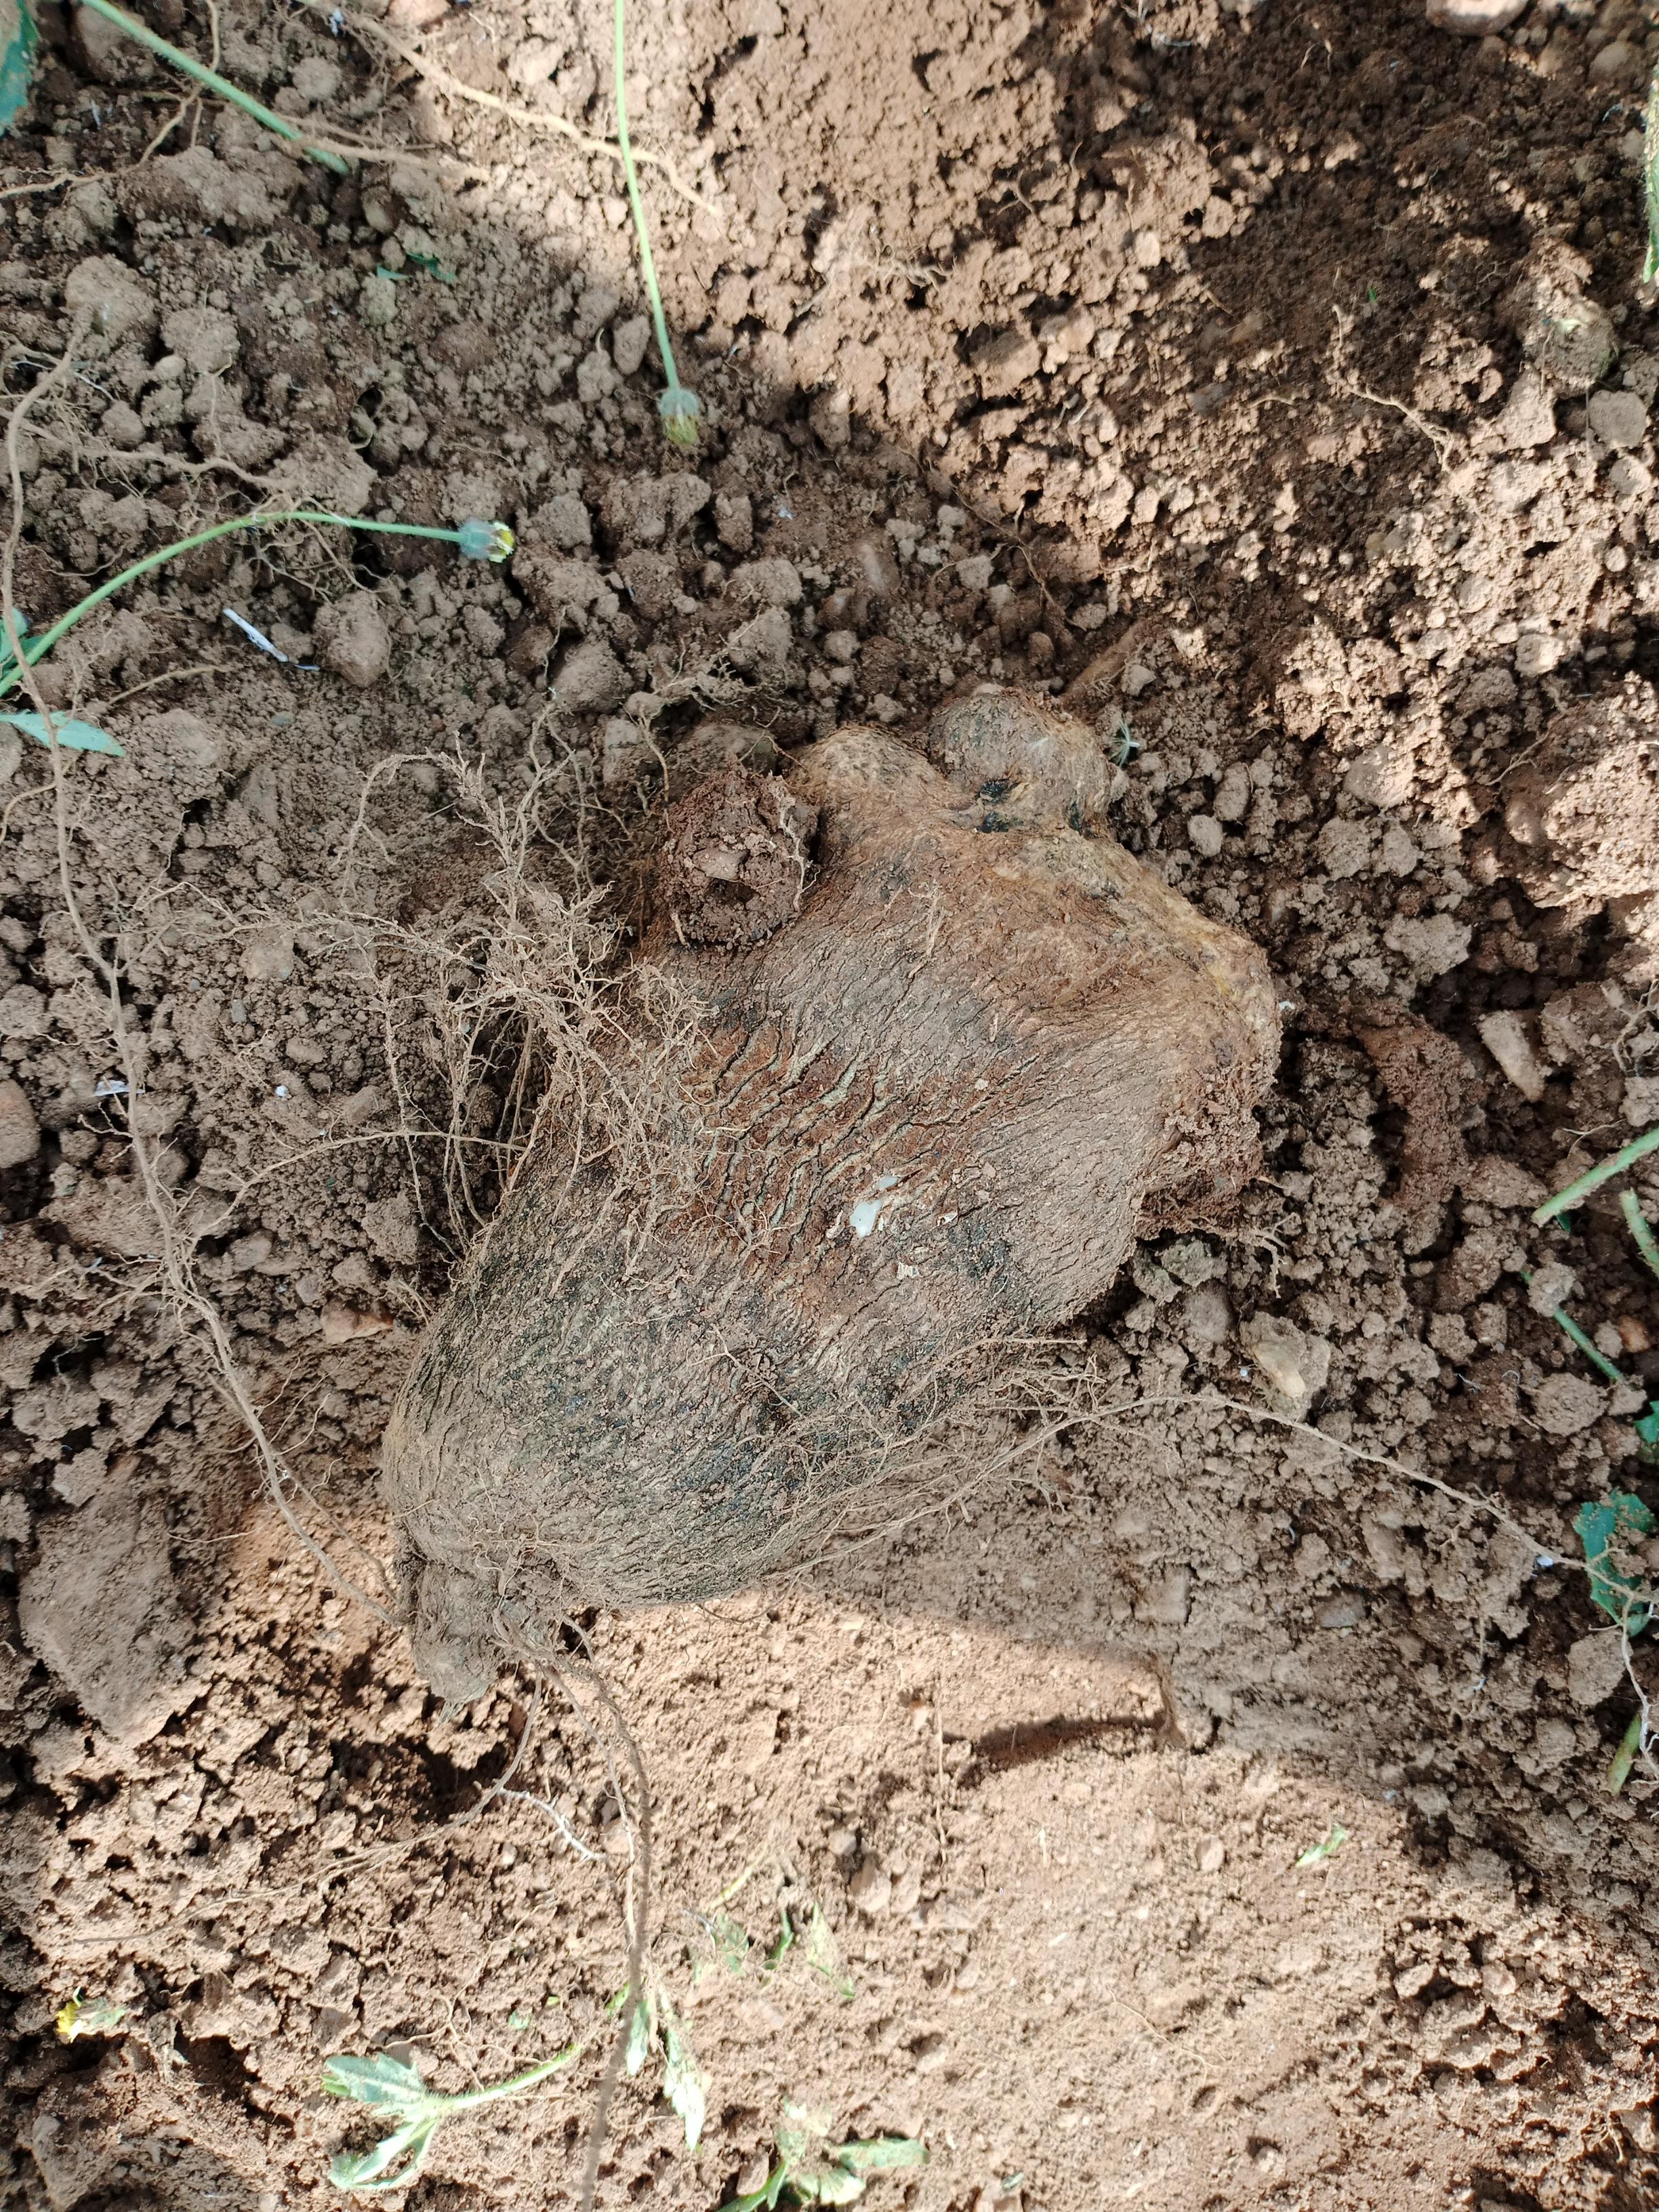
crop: yam
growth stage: harvest
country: Nigeria
